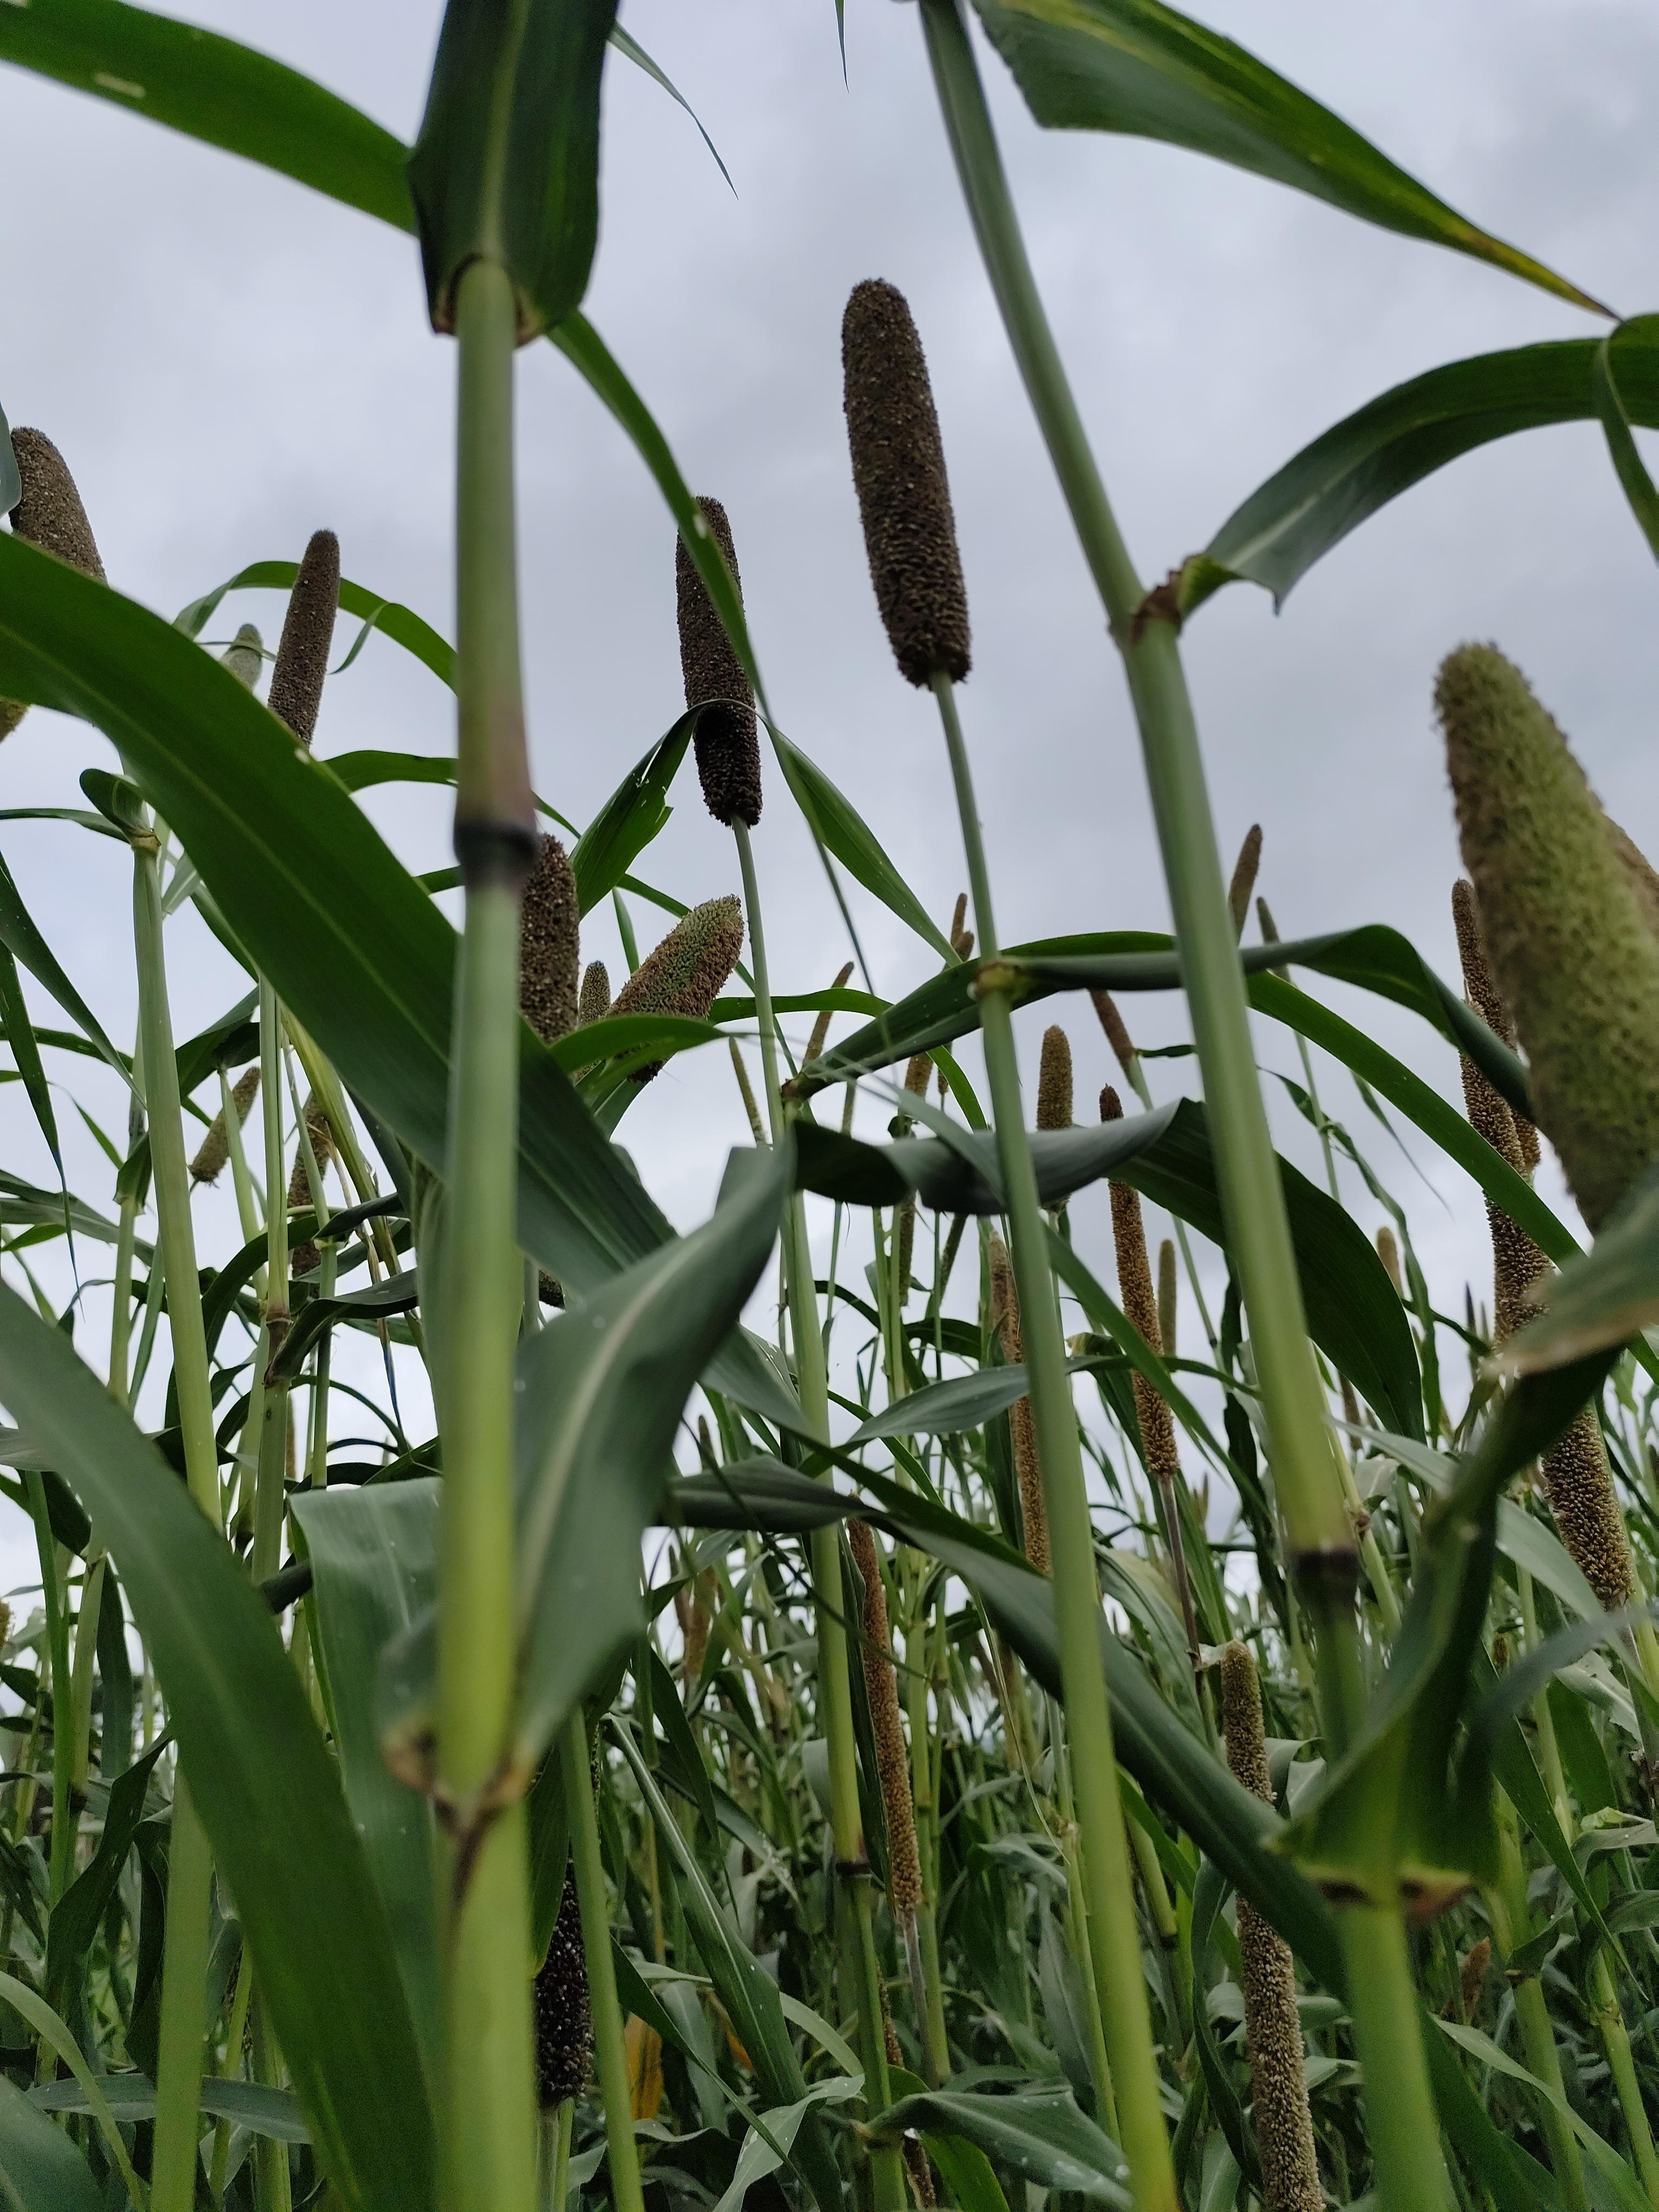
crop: pearl millet
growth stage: heading tuber
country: Tanzania
